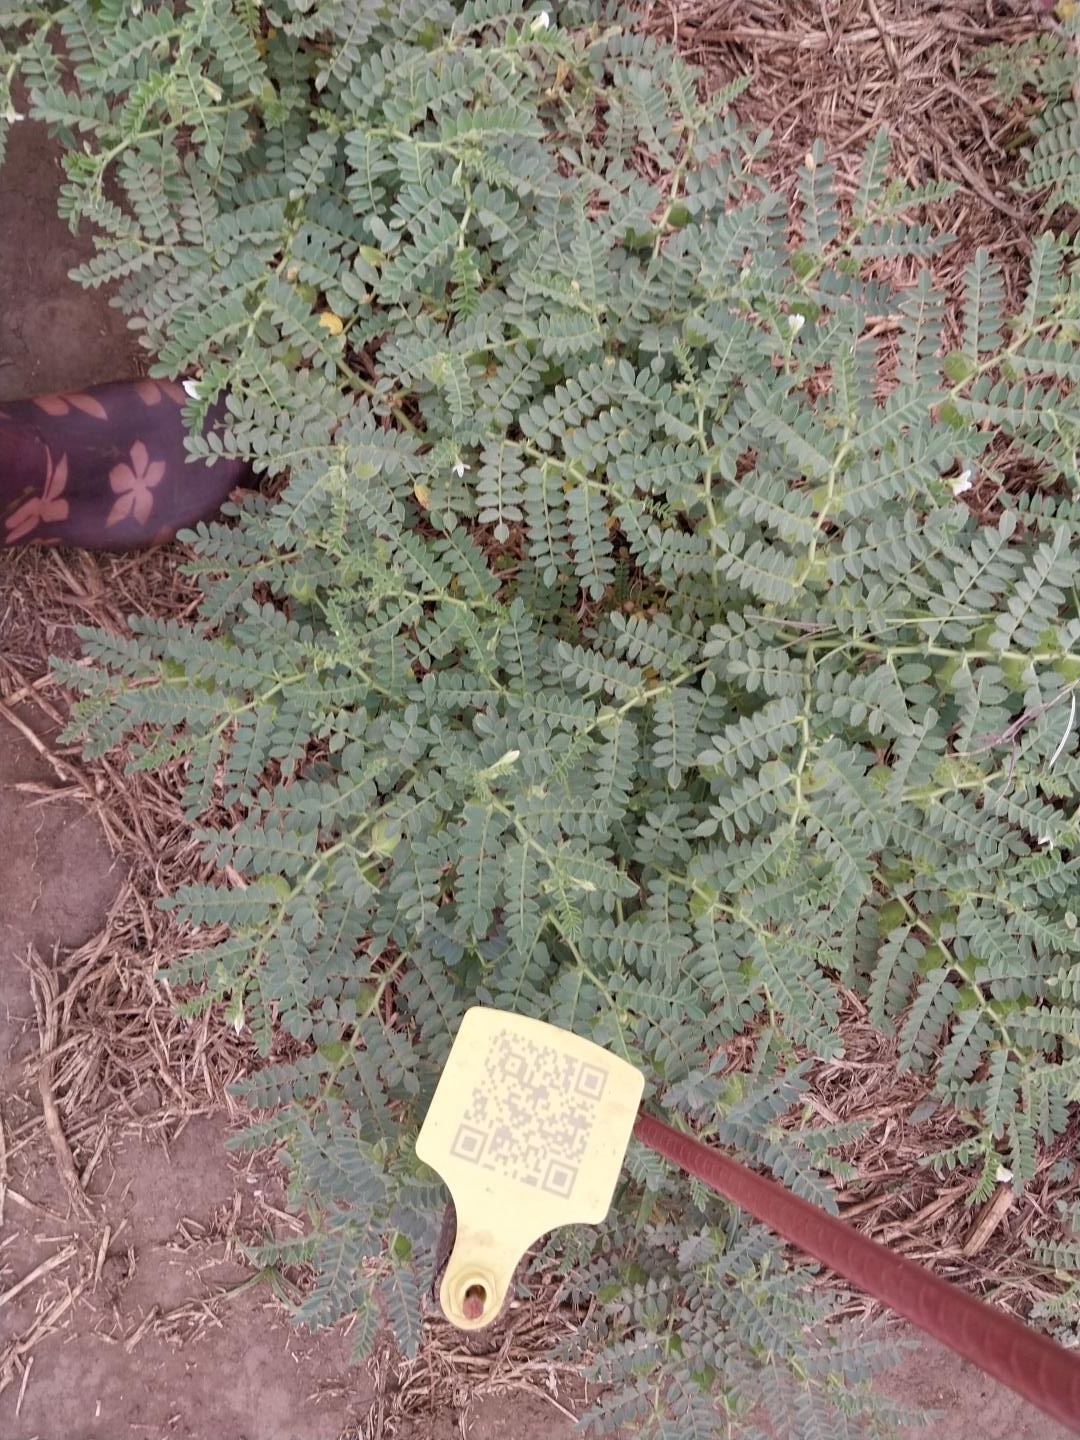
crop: chickpea
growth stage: development pod
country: Tanzania
